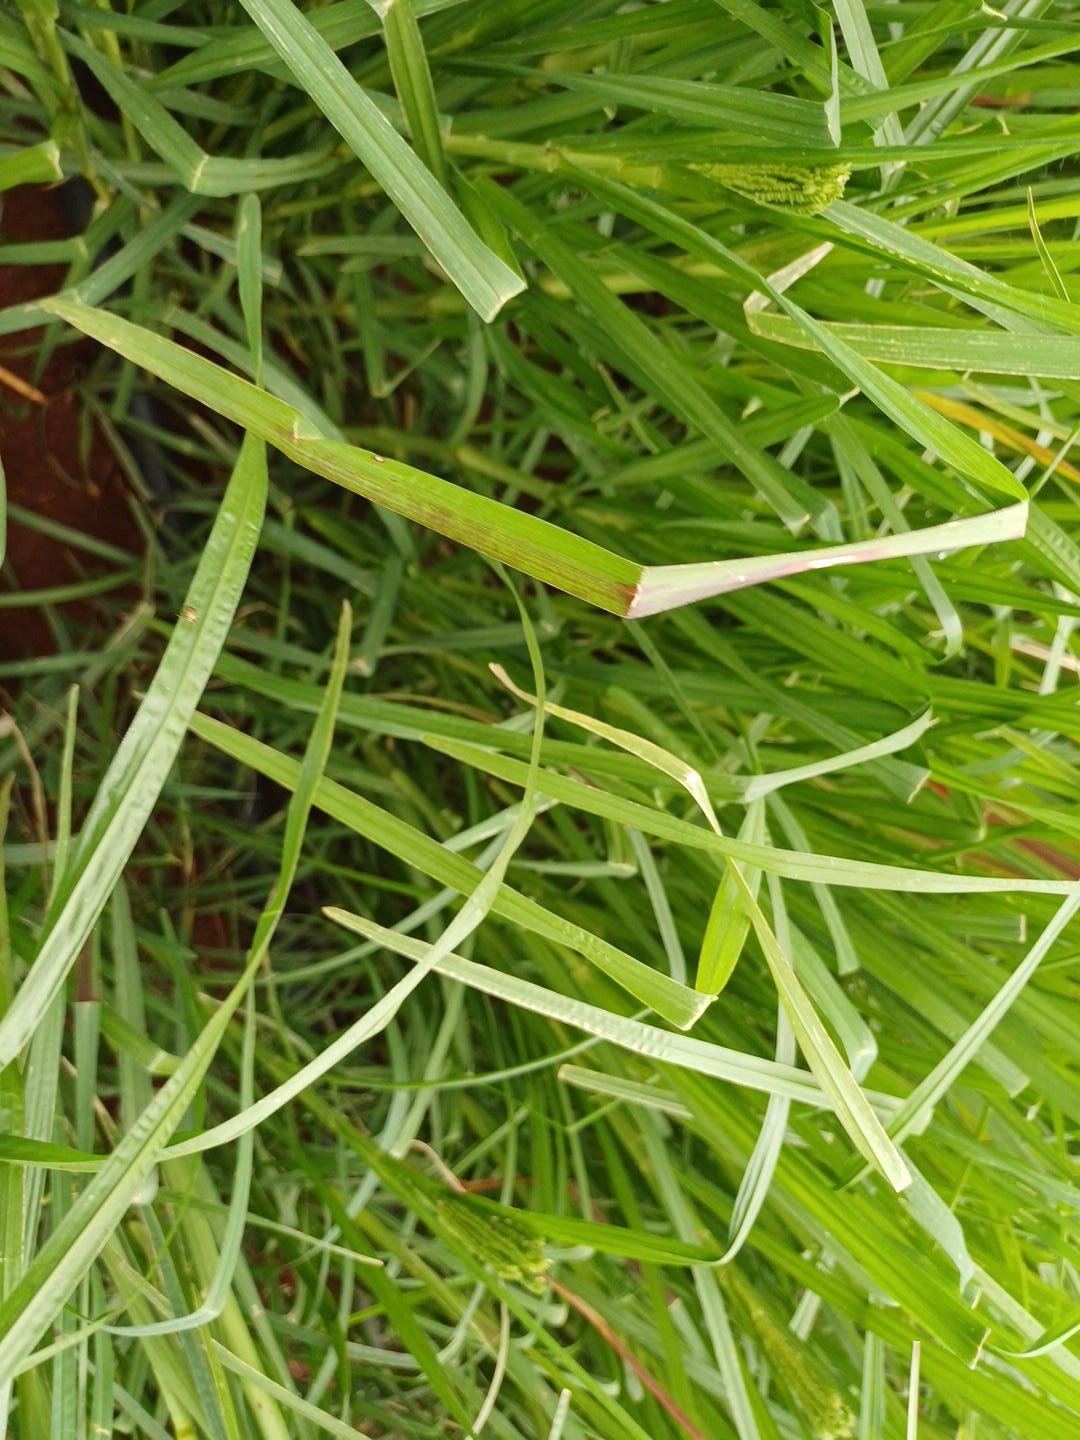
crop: finger millet
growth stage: heading tuber
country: Kenya
